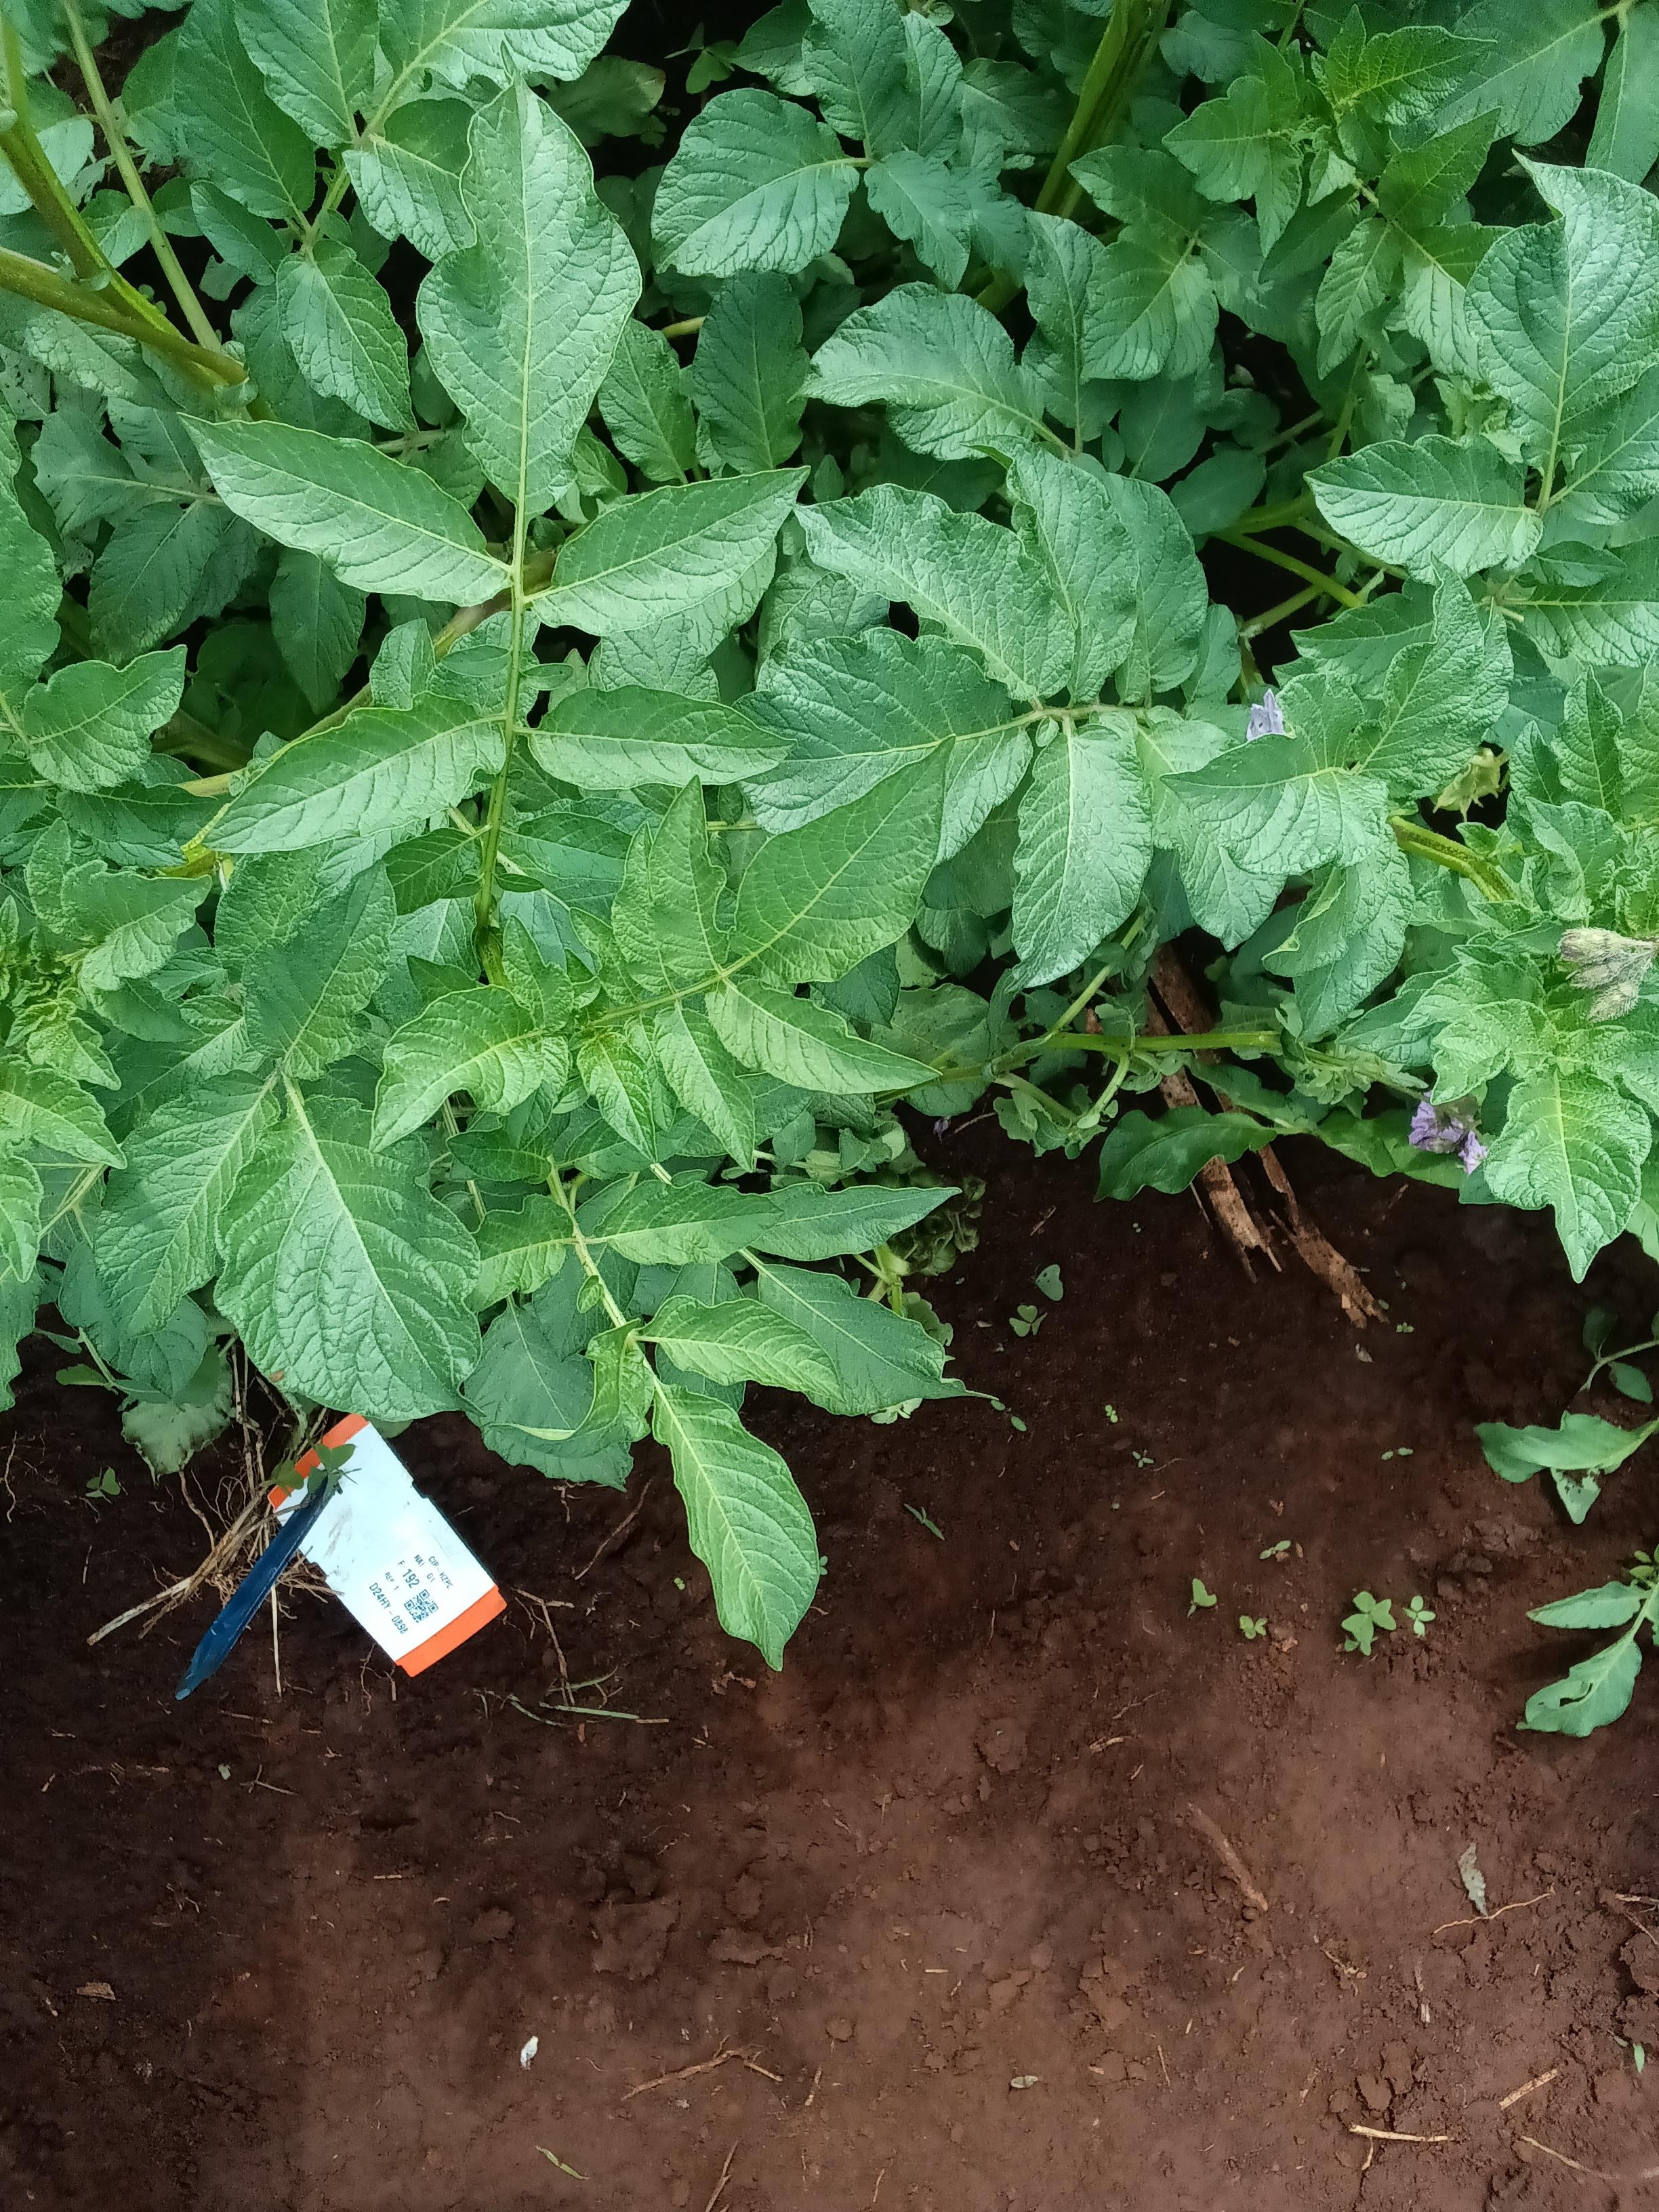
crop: potato
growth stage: flowering
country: Kenya
